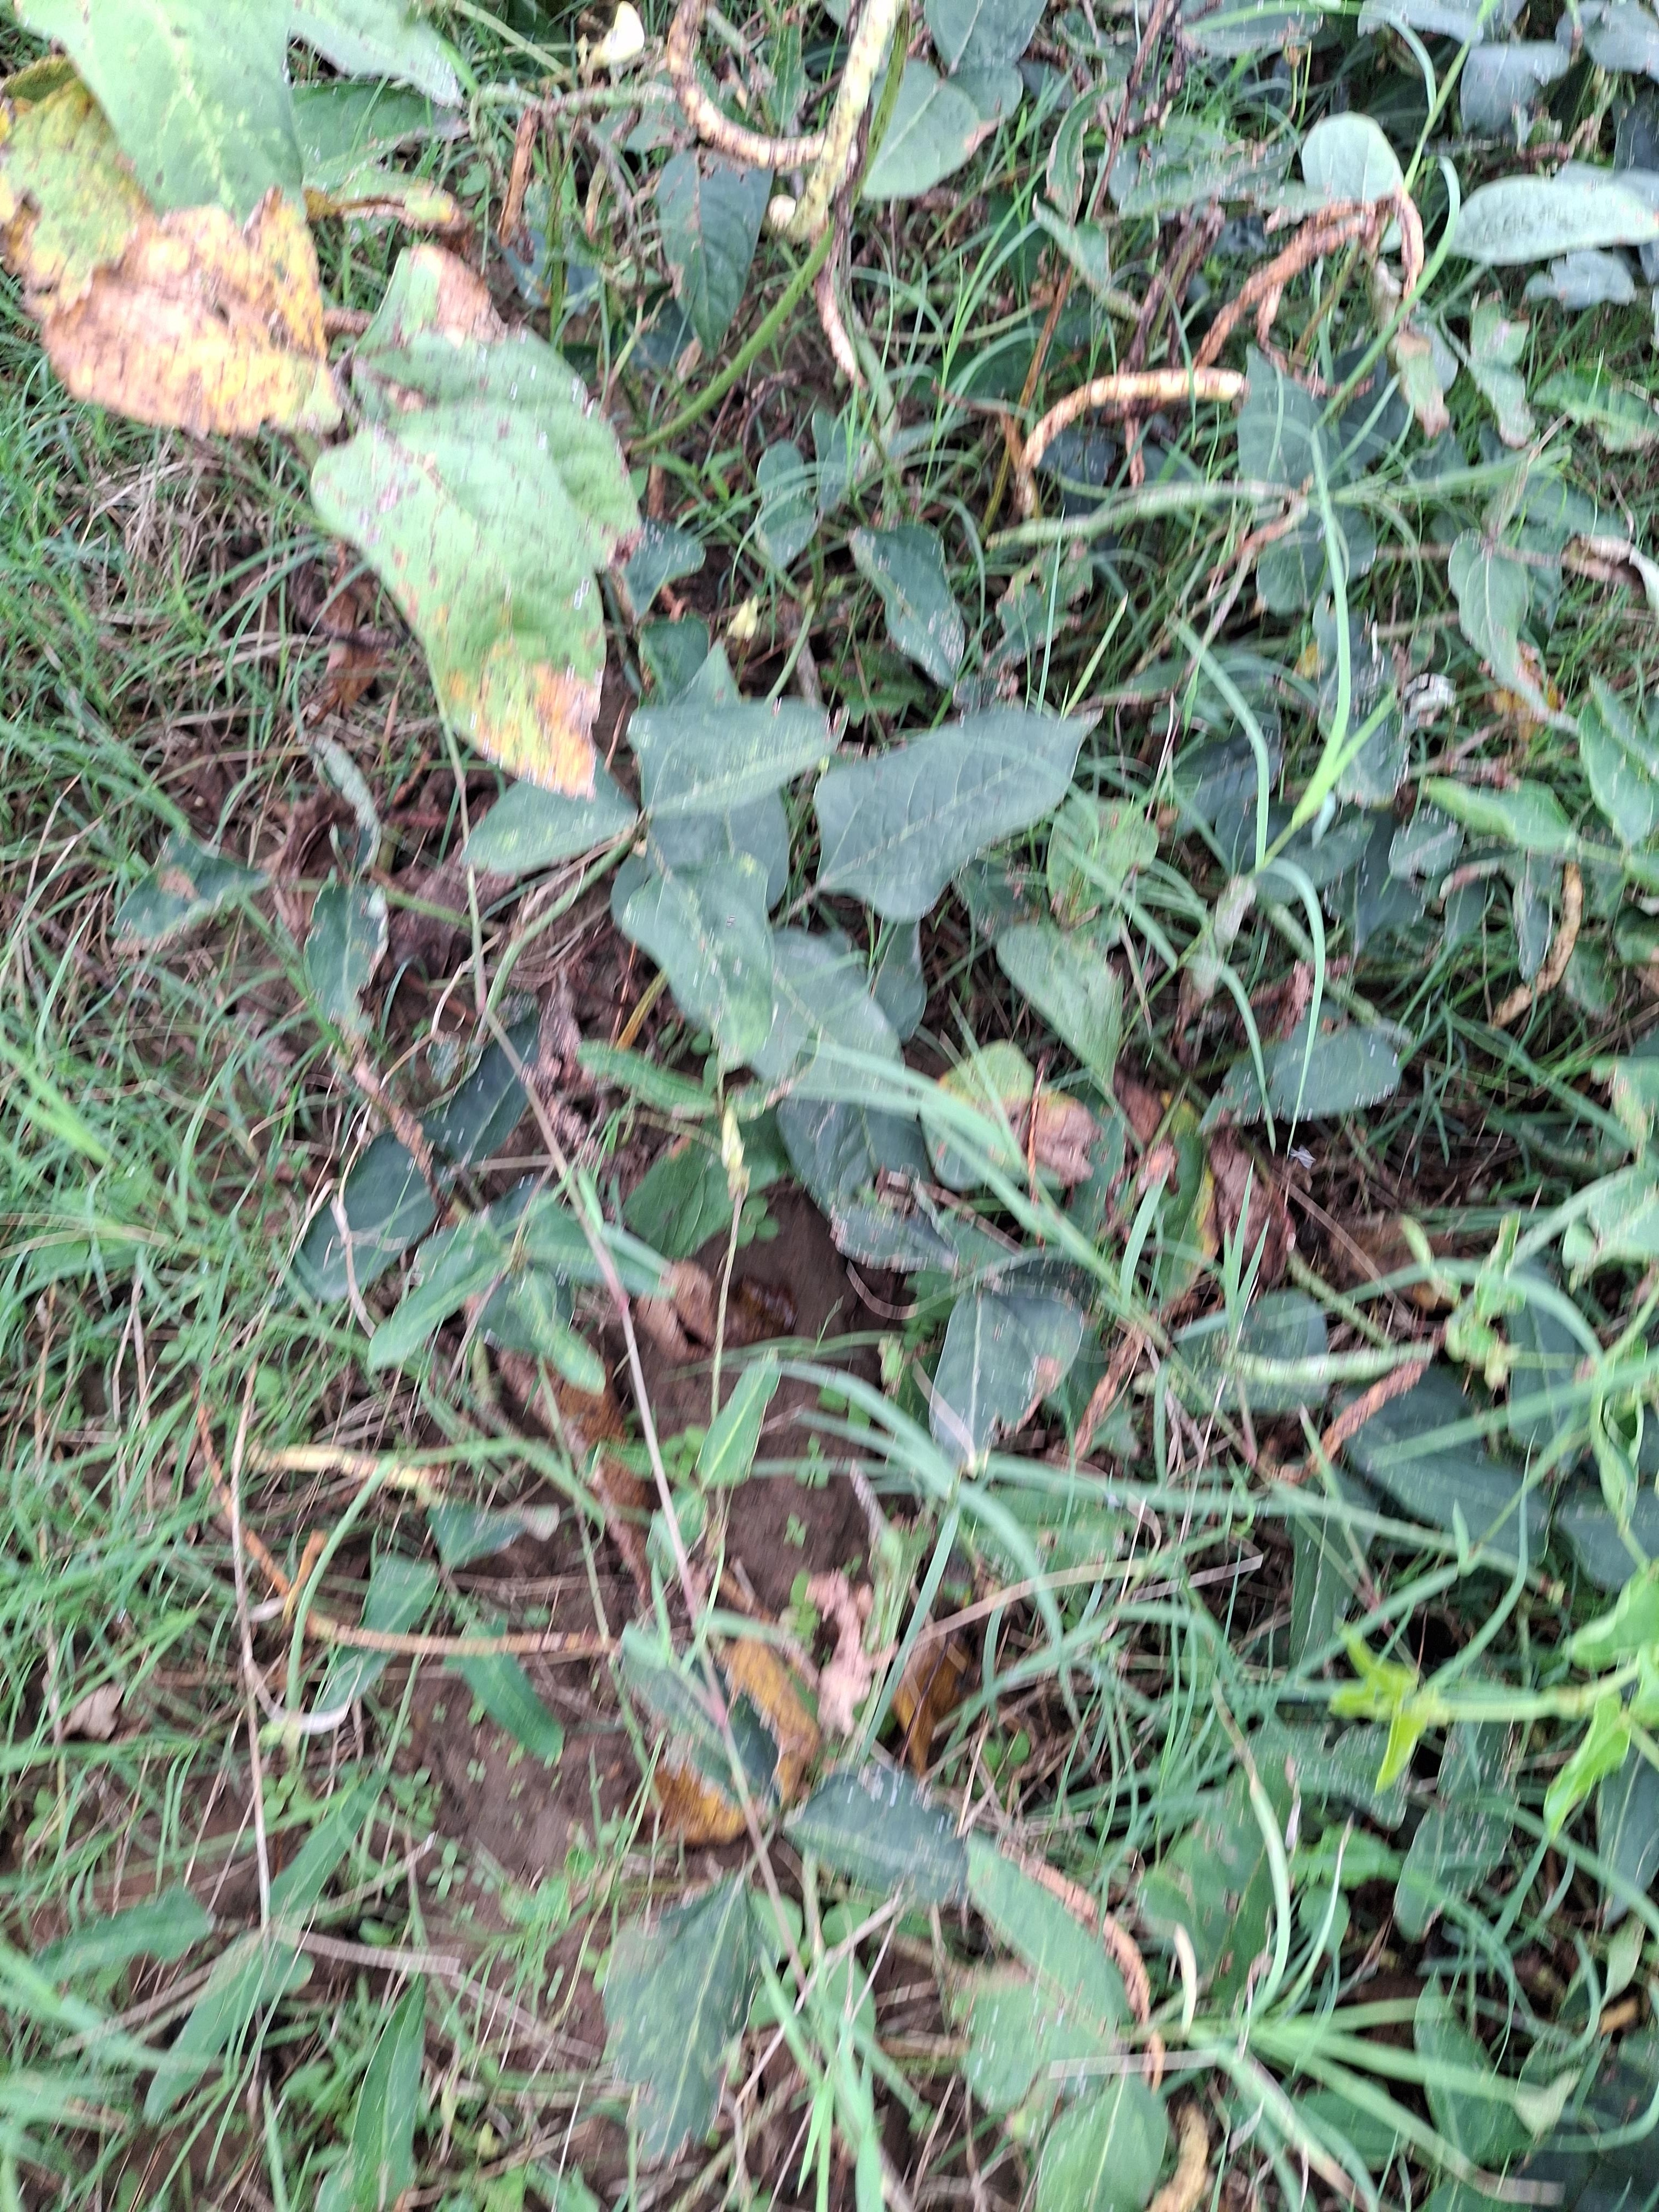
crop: cowpea
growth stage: development pod
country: Nigeria
